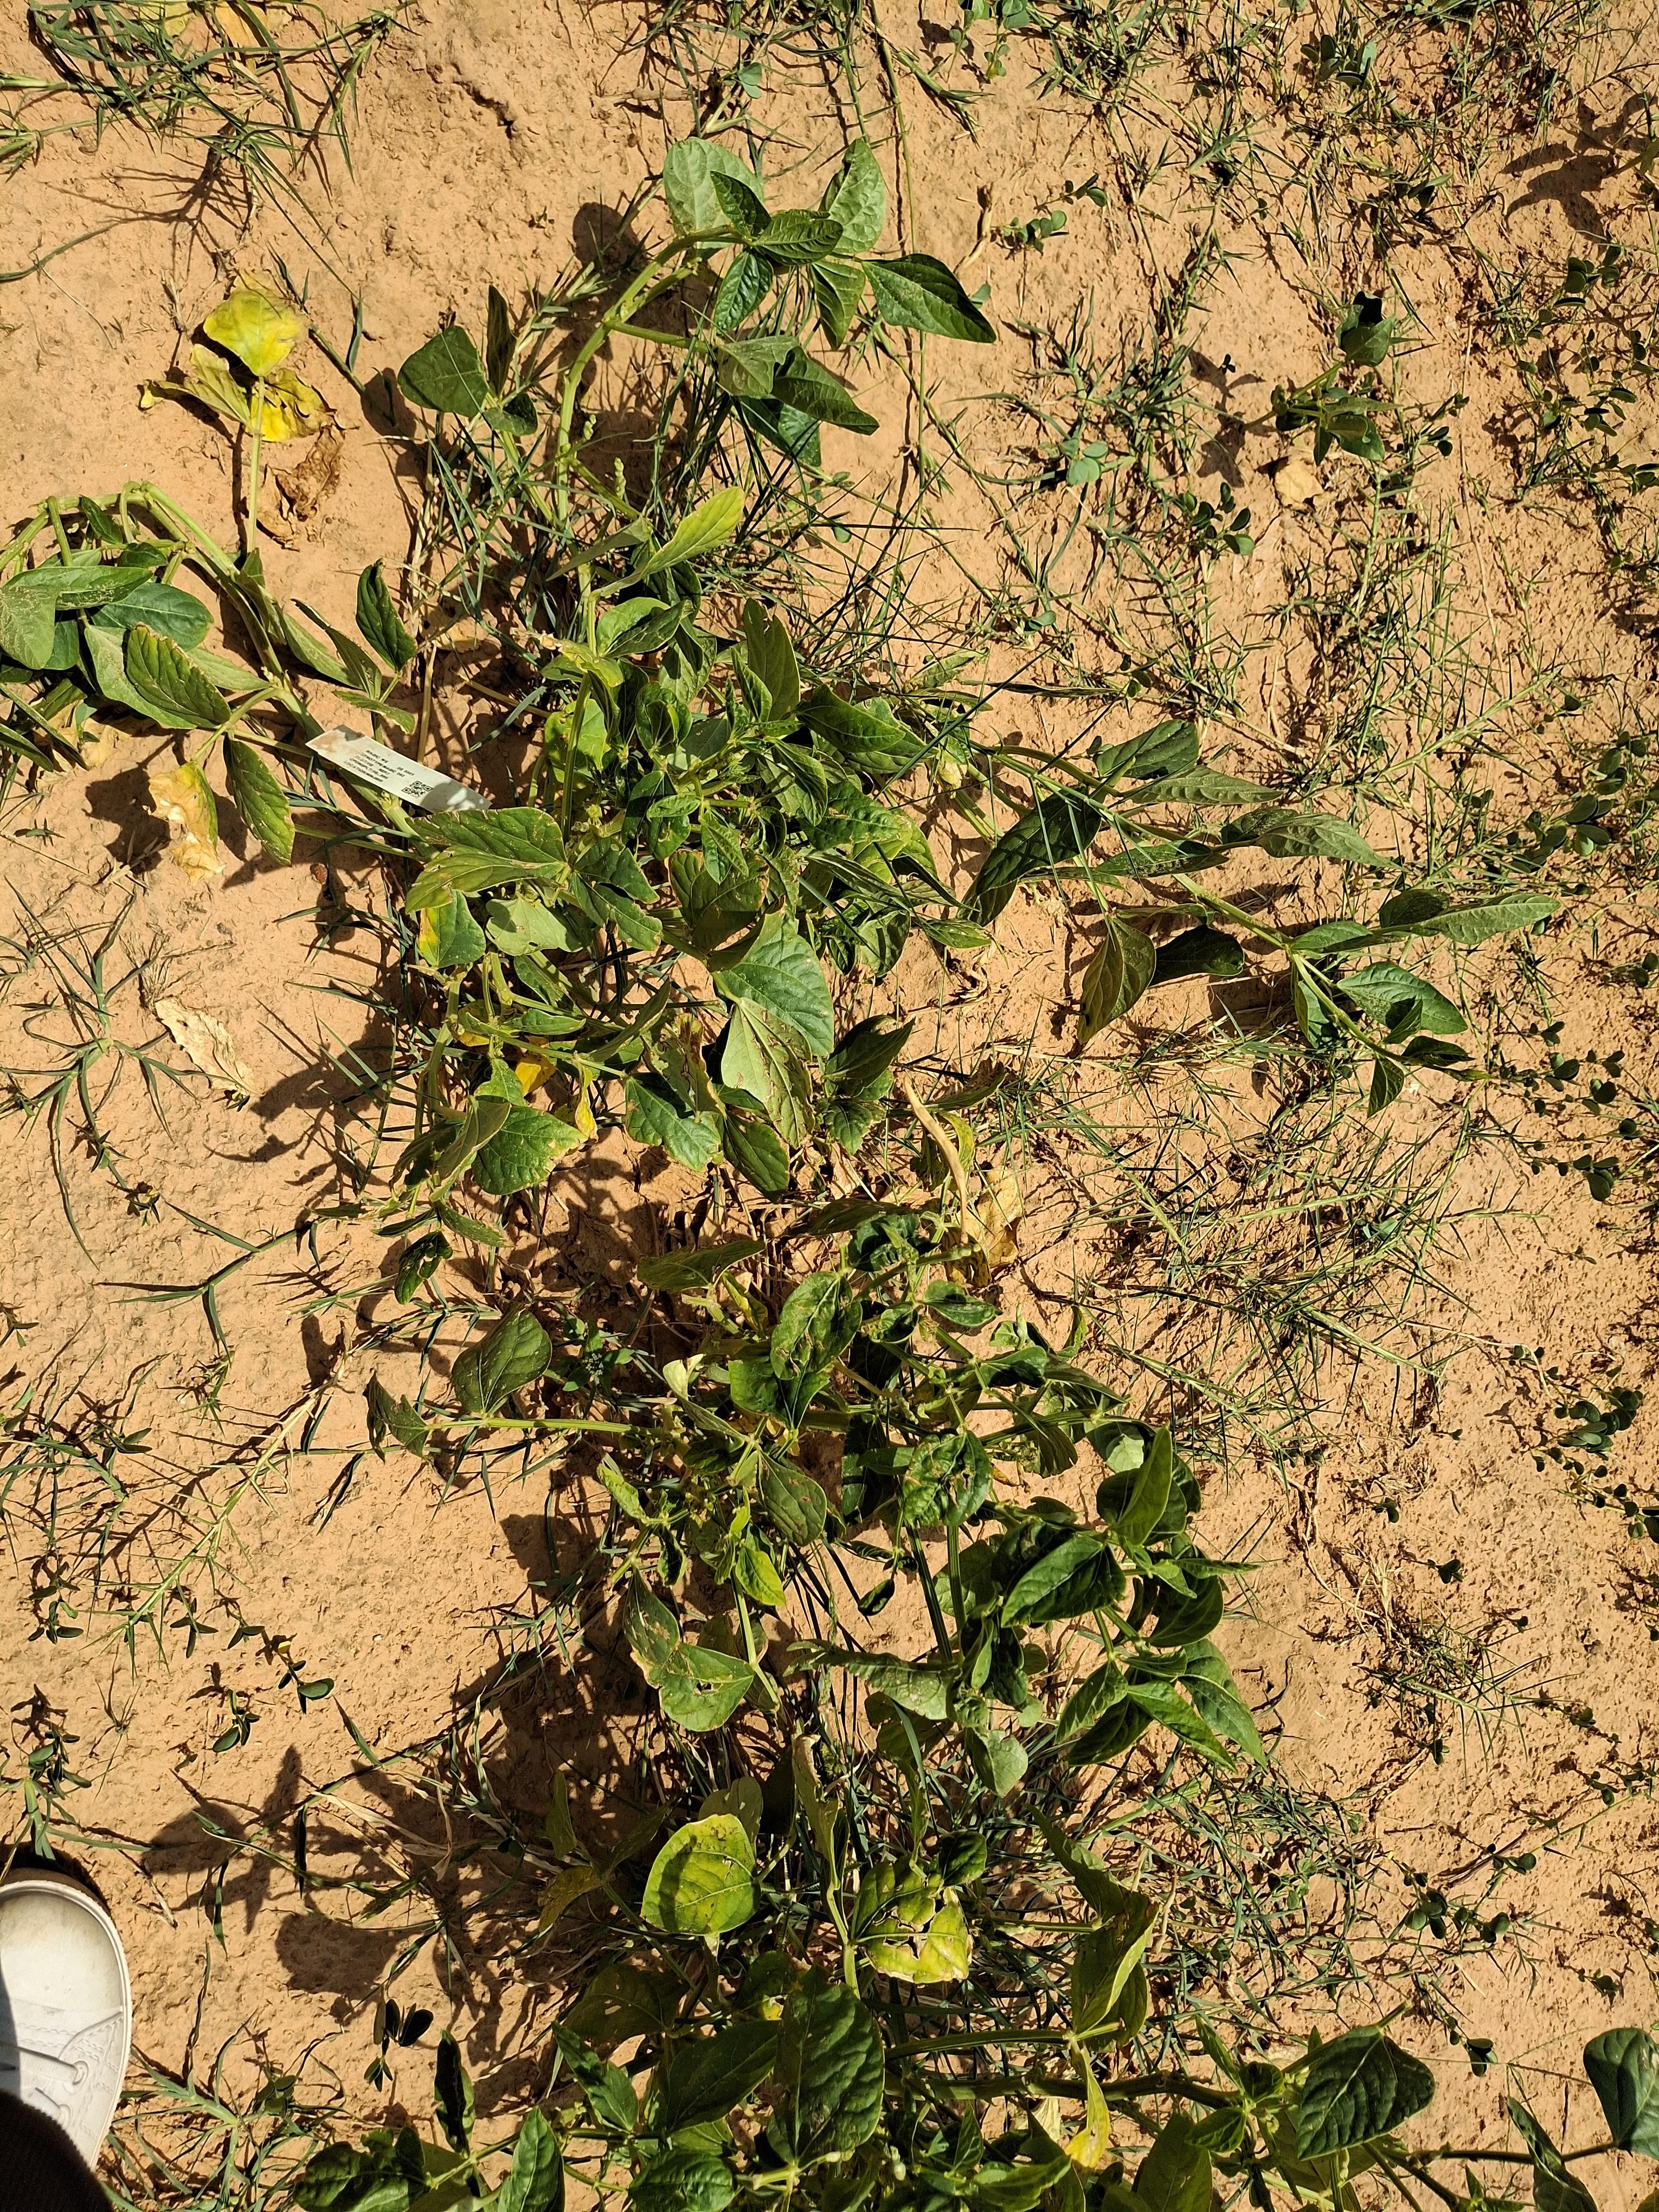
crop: cowpea
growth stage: harvest maturity
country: Nigeria
